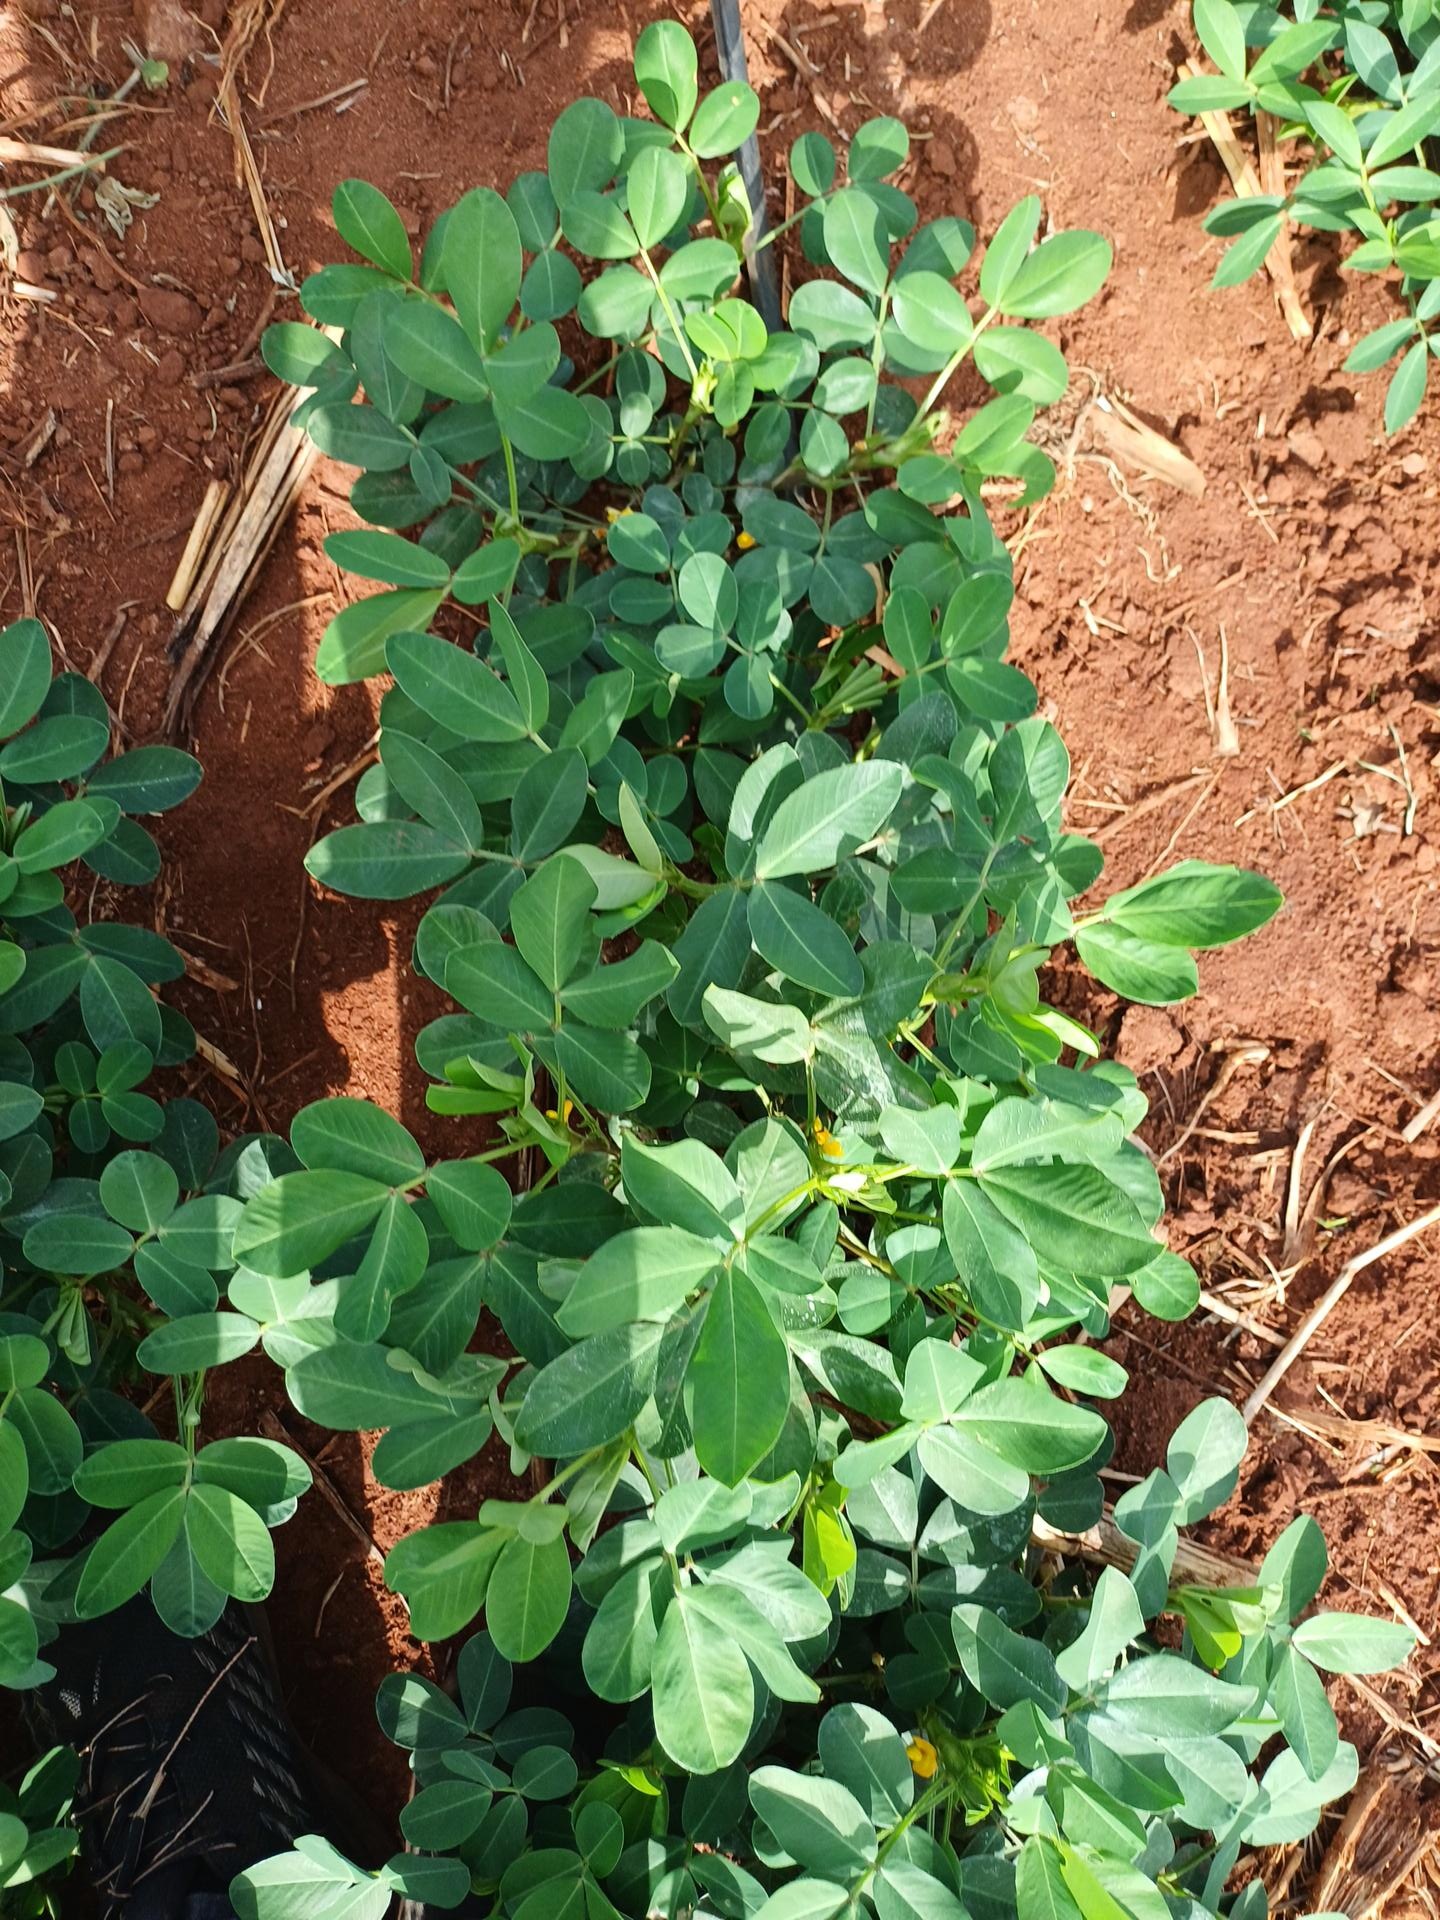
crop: groundnut
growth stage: flowering
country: Kenya
